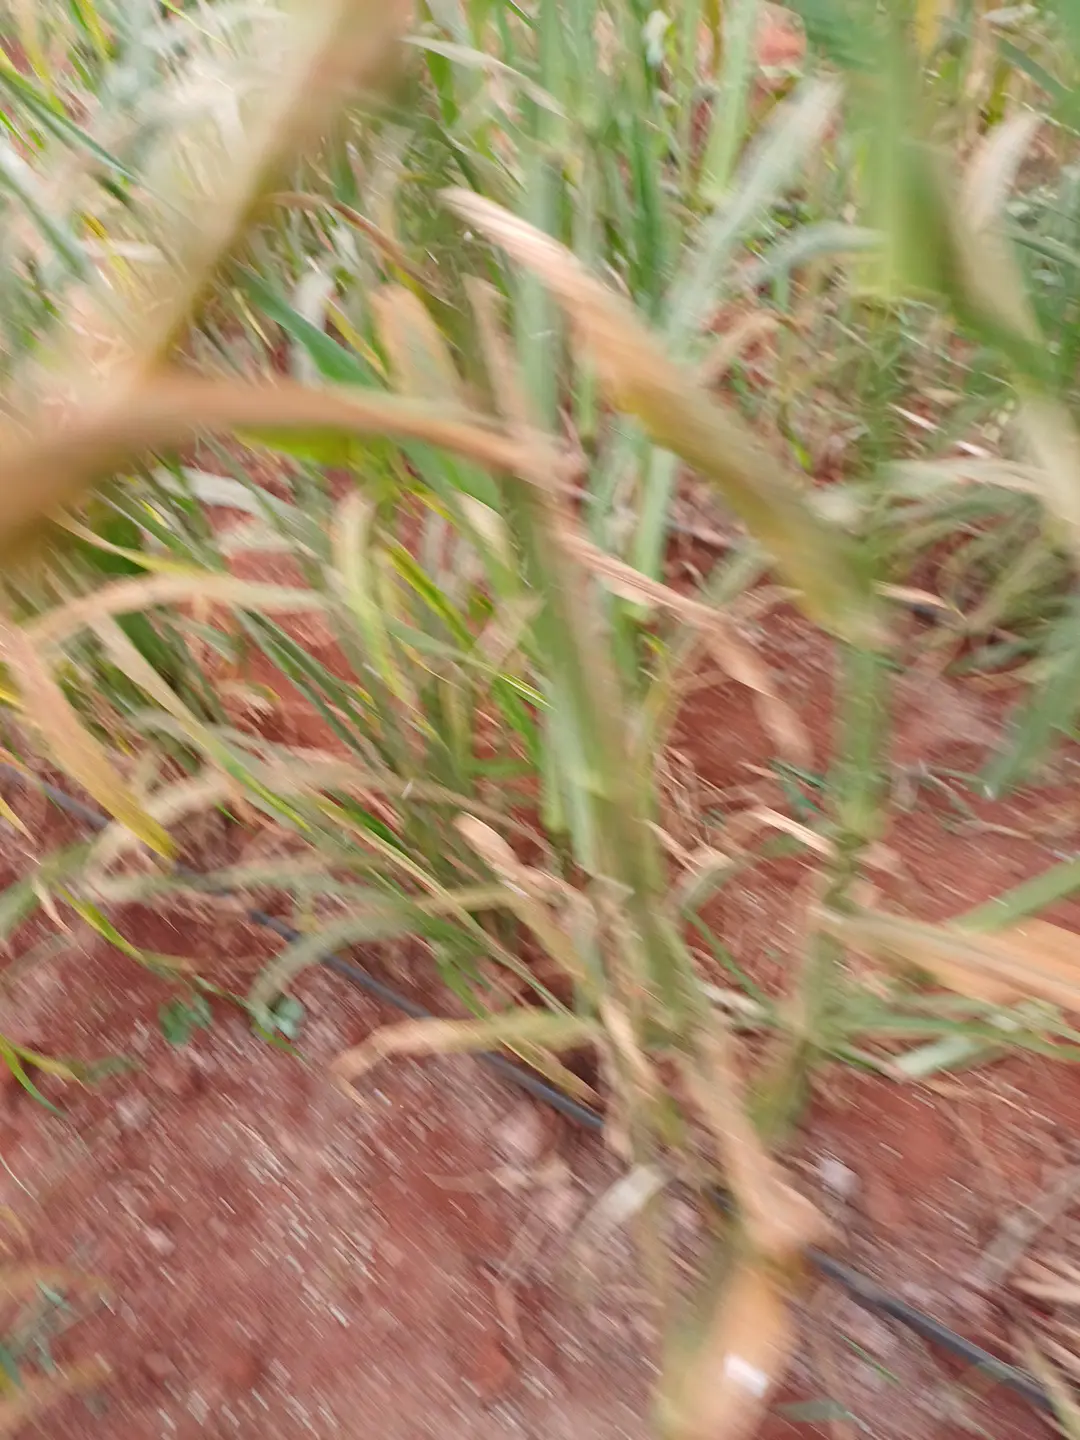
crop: pearl millet
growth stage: filling grain
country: Kenya
